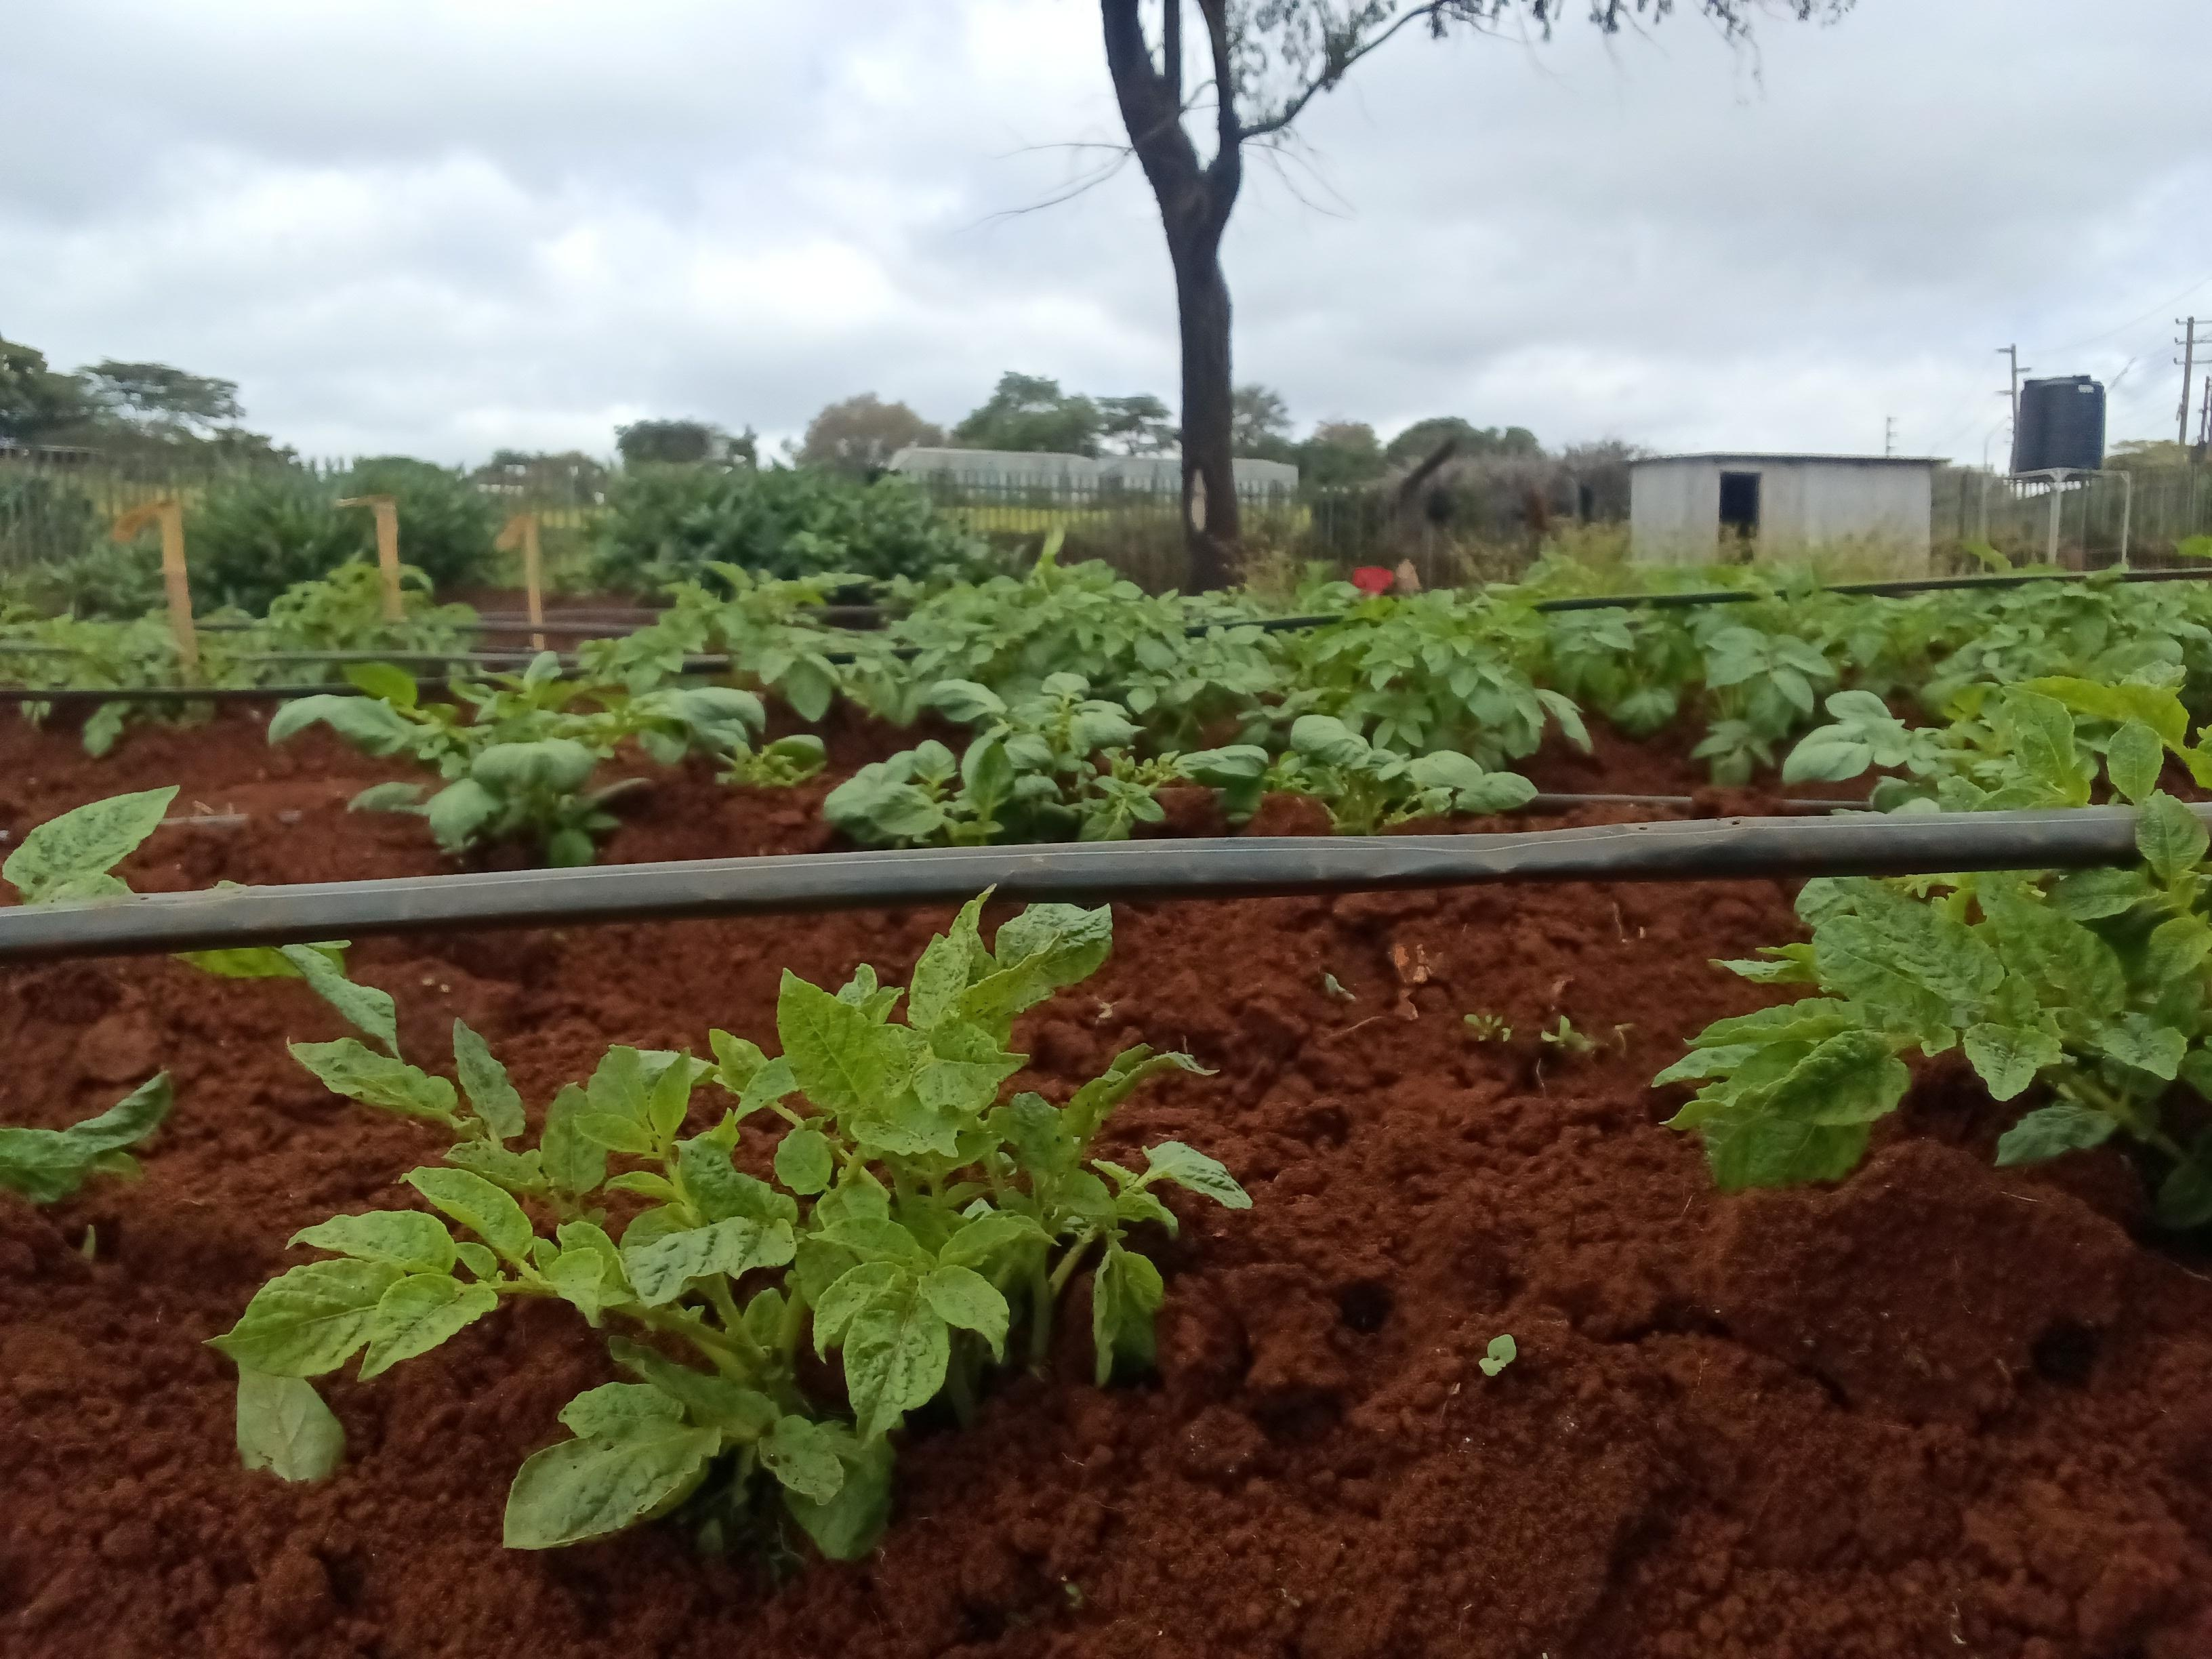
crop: potato
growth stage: vegetative
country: Kenya
